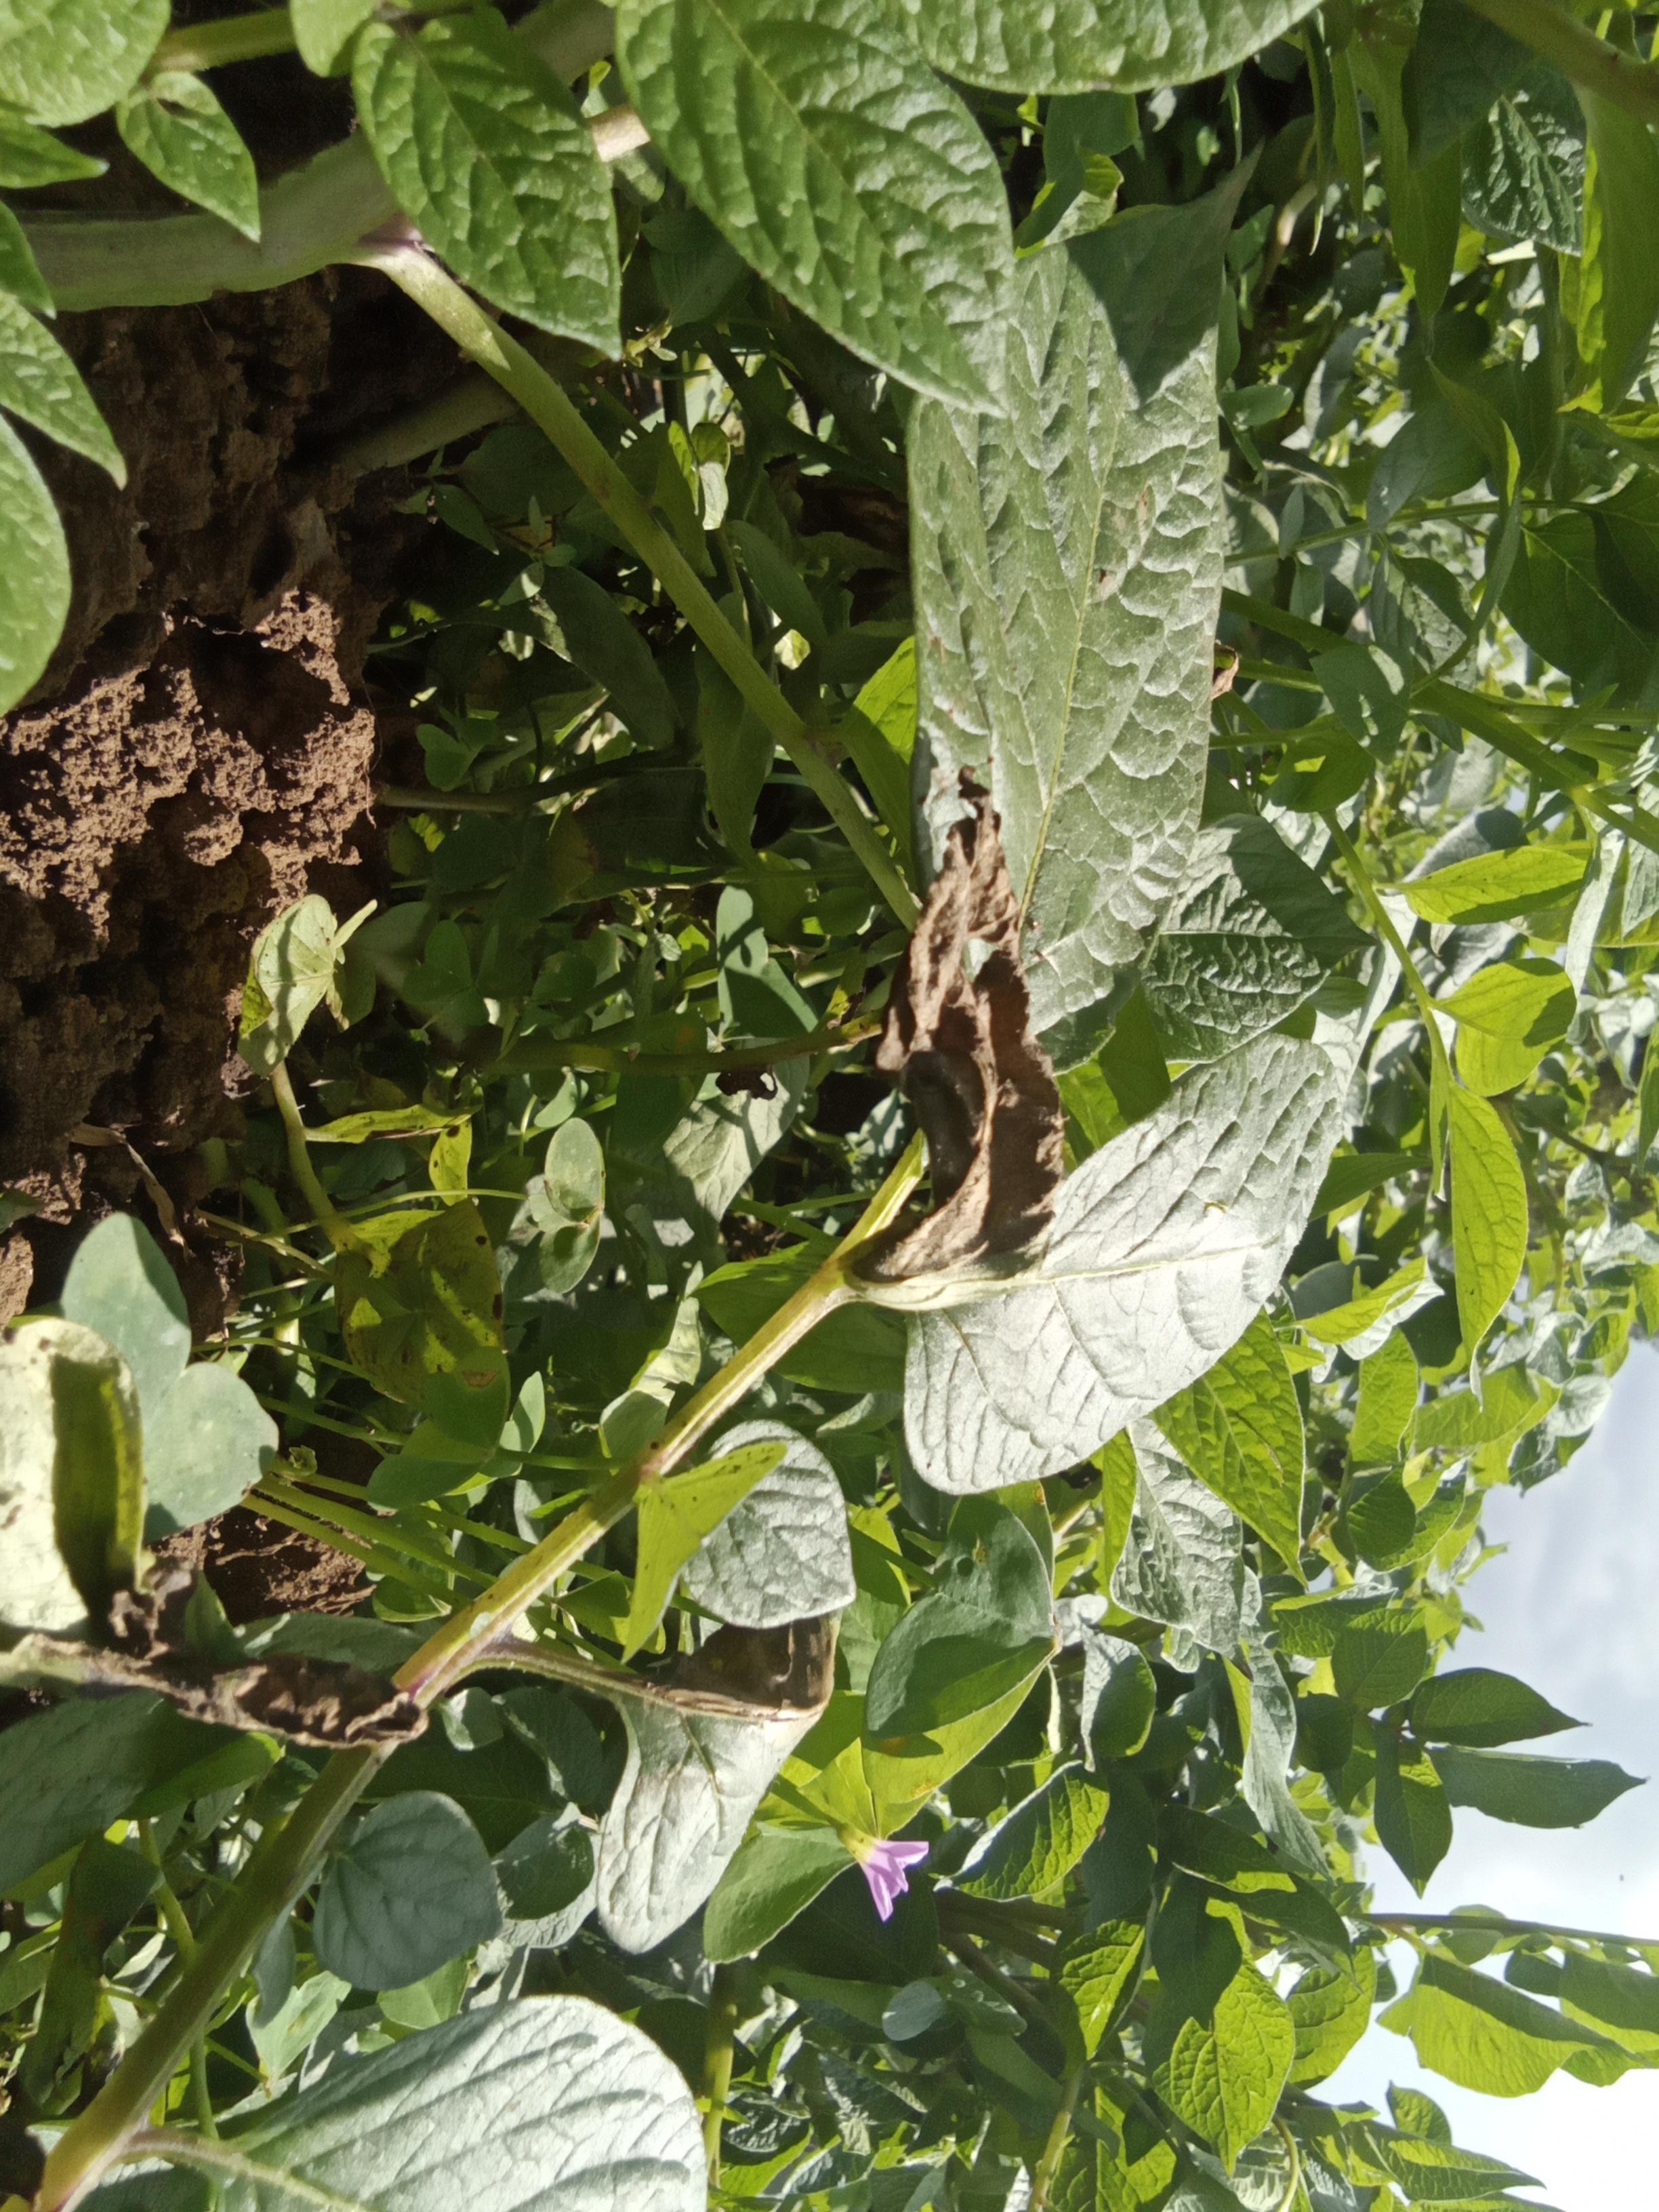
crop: potato
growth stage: vegetative
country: Kenya
